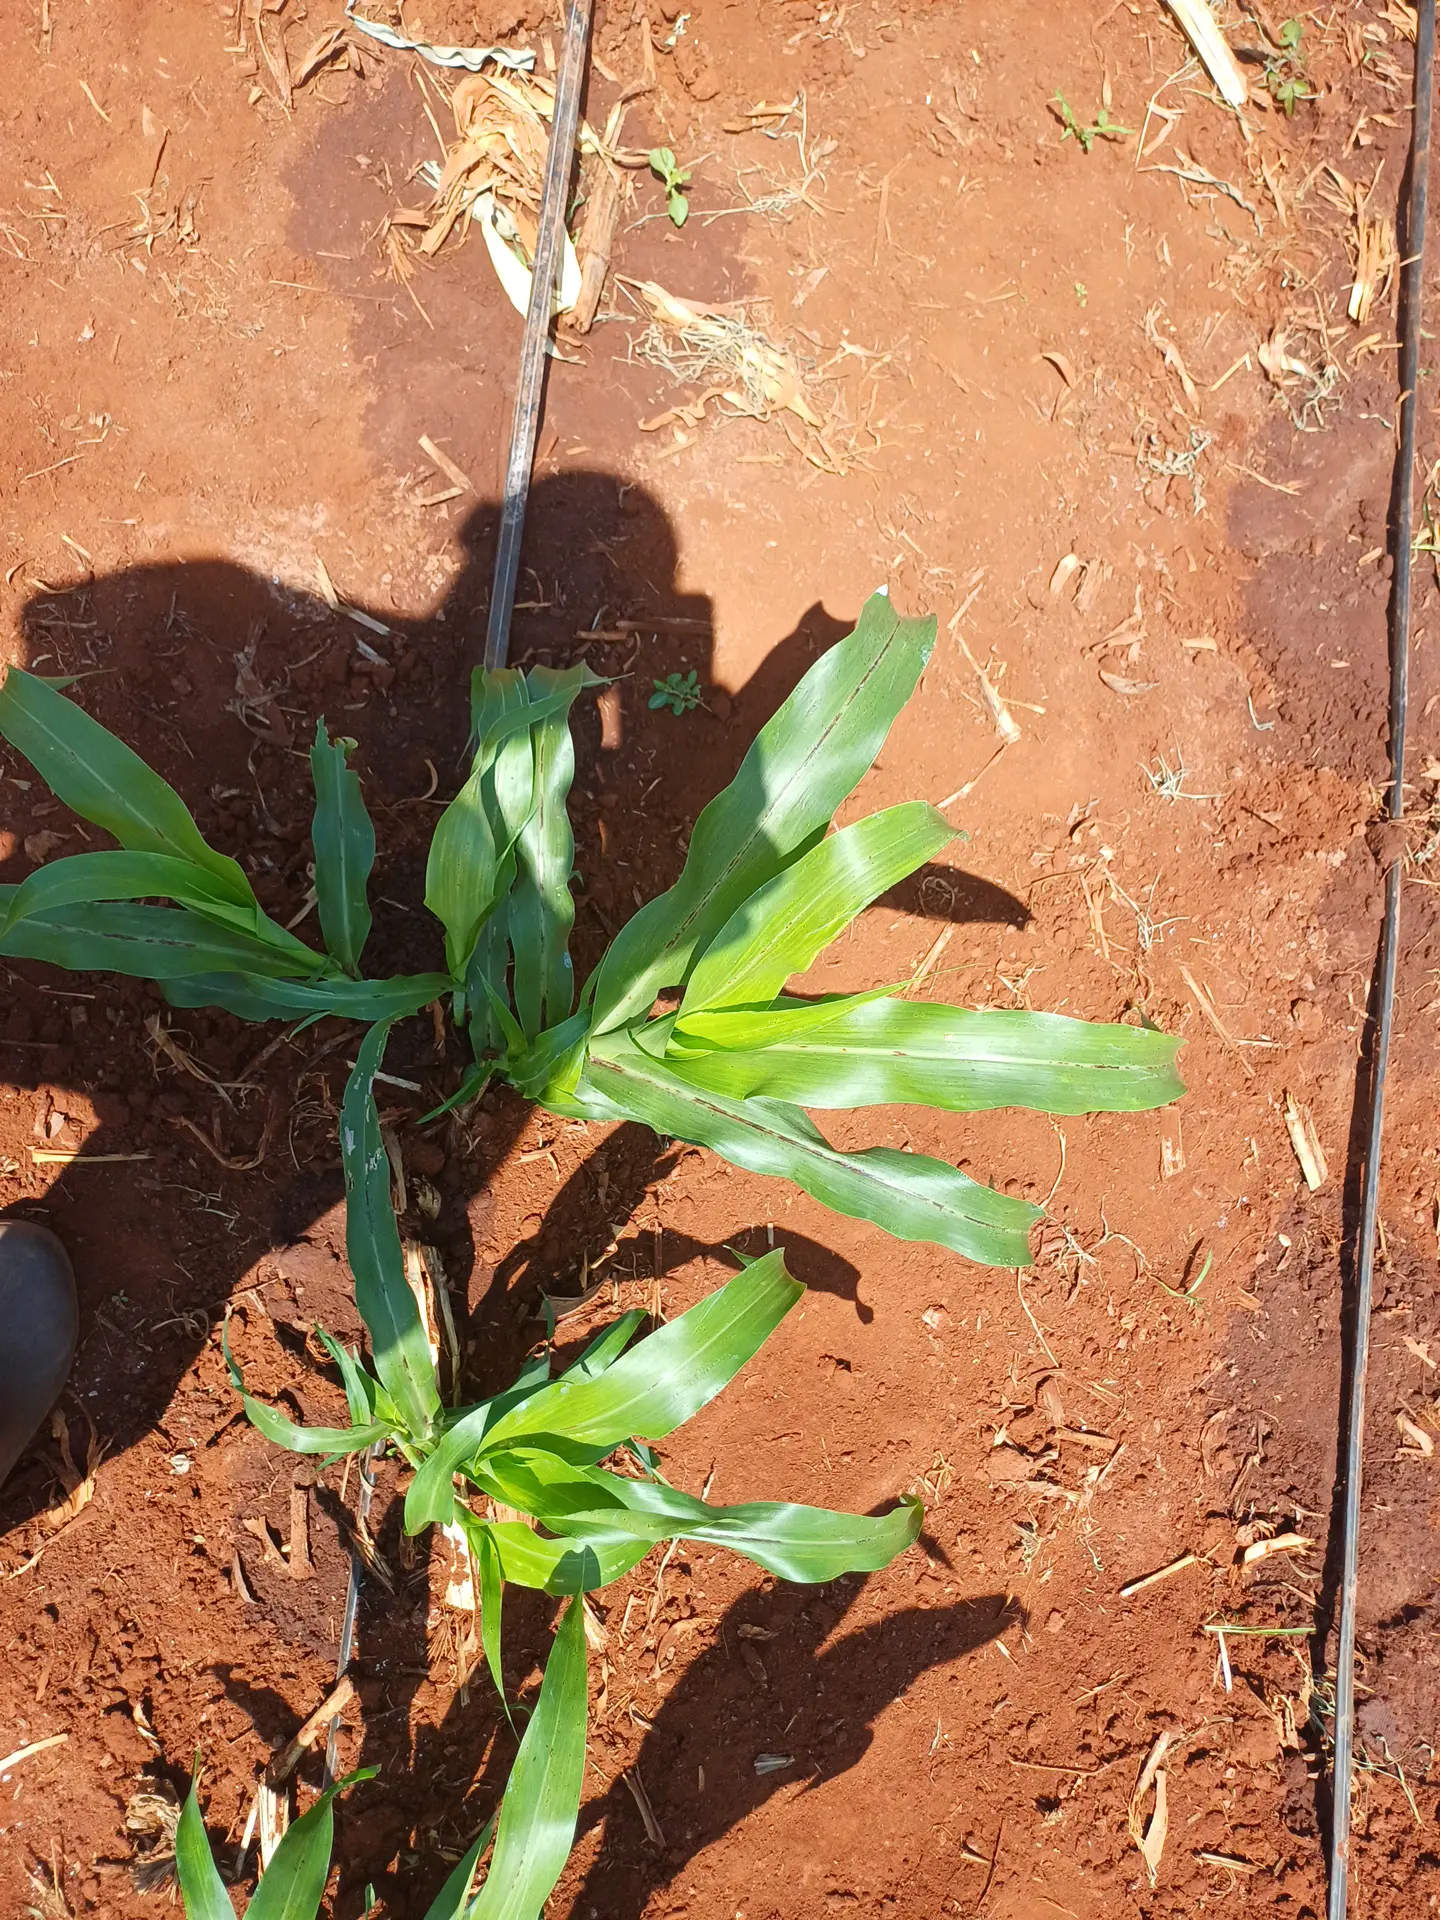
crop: sorghum
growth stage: vegetative
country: Kenya
